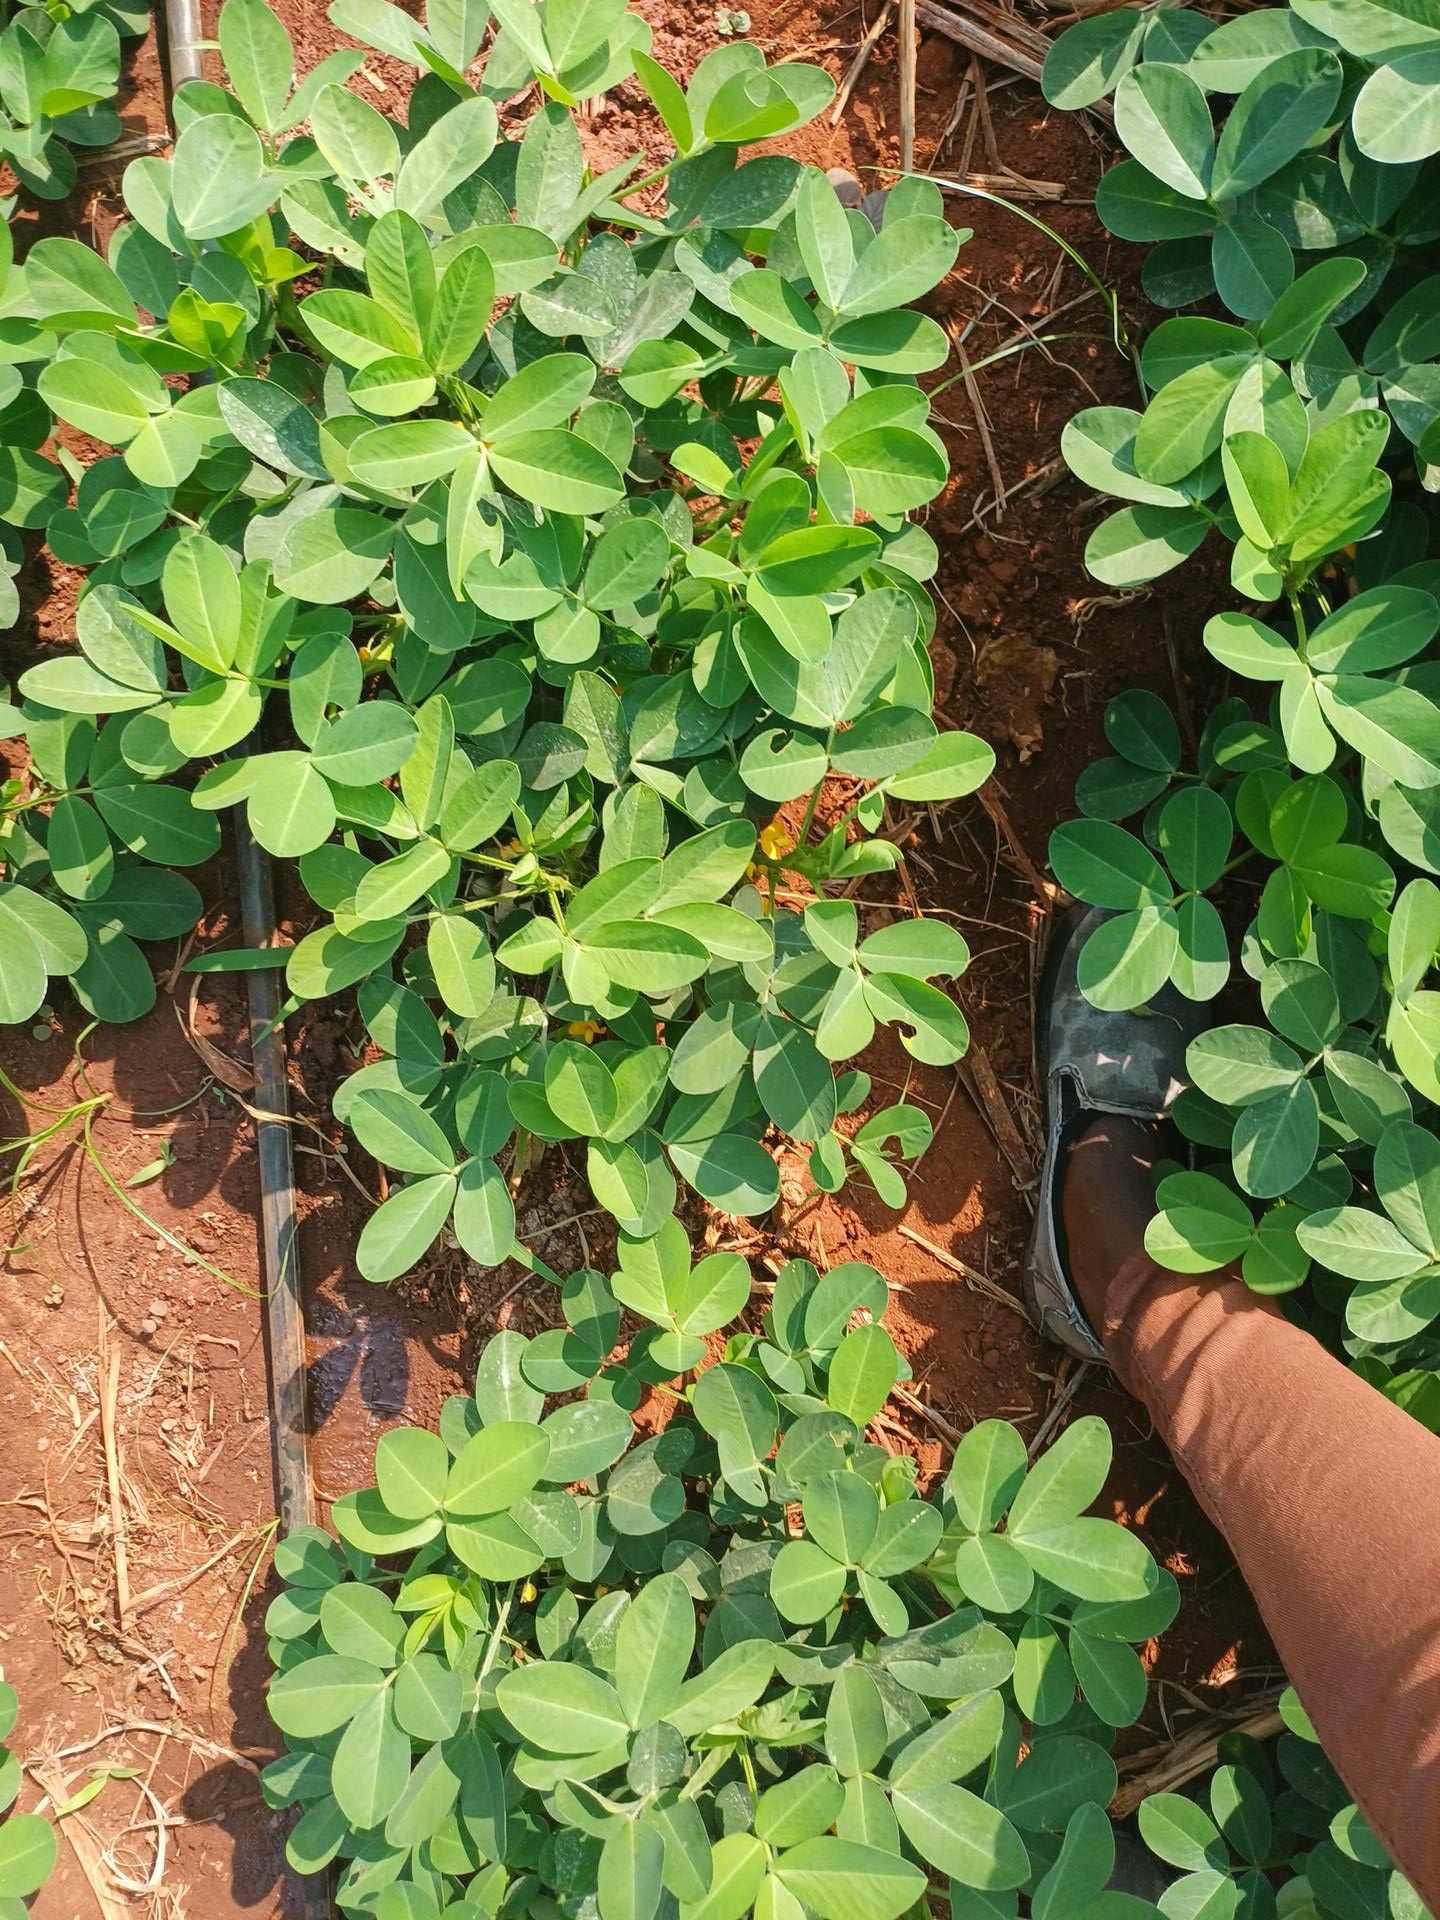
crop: groundnut
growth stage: flowering
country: Kenya
